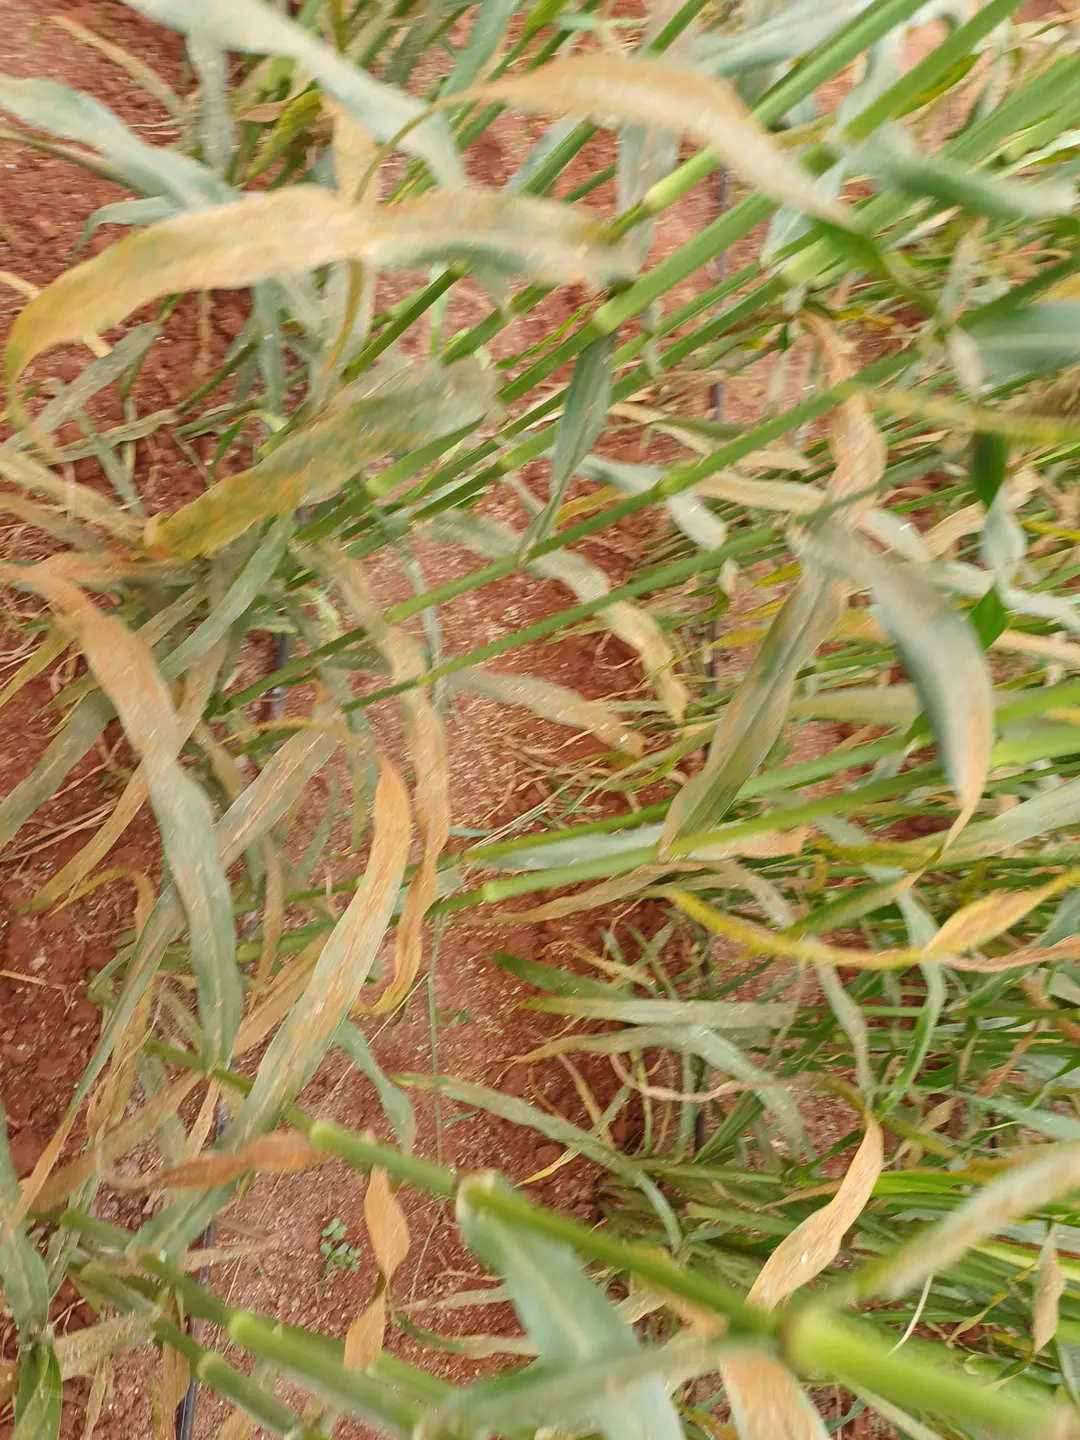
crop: pearl millet
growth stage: filling grain
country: Kenya
